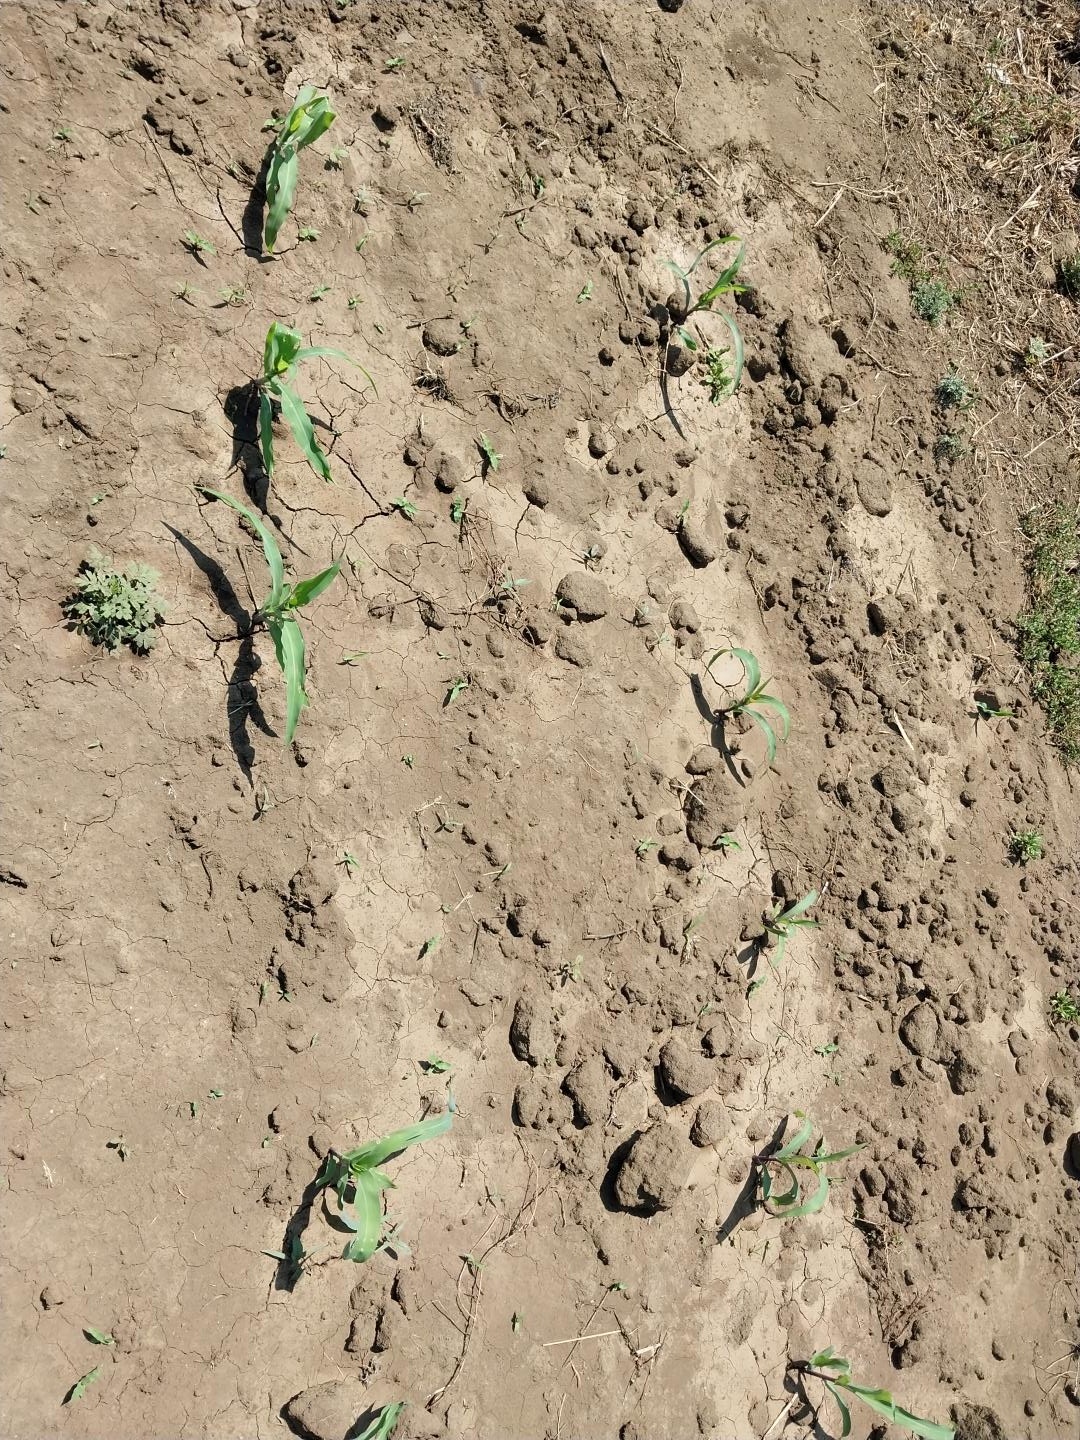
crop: maize
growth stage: emergence
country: Tanzania
